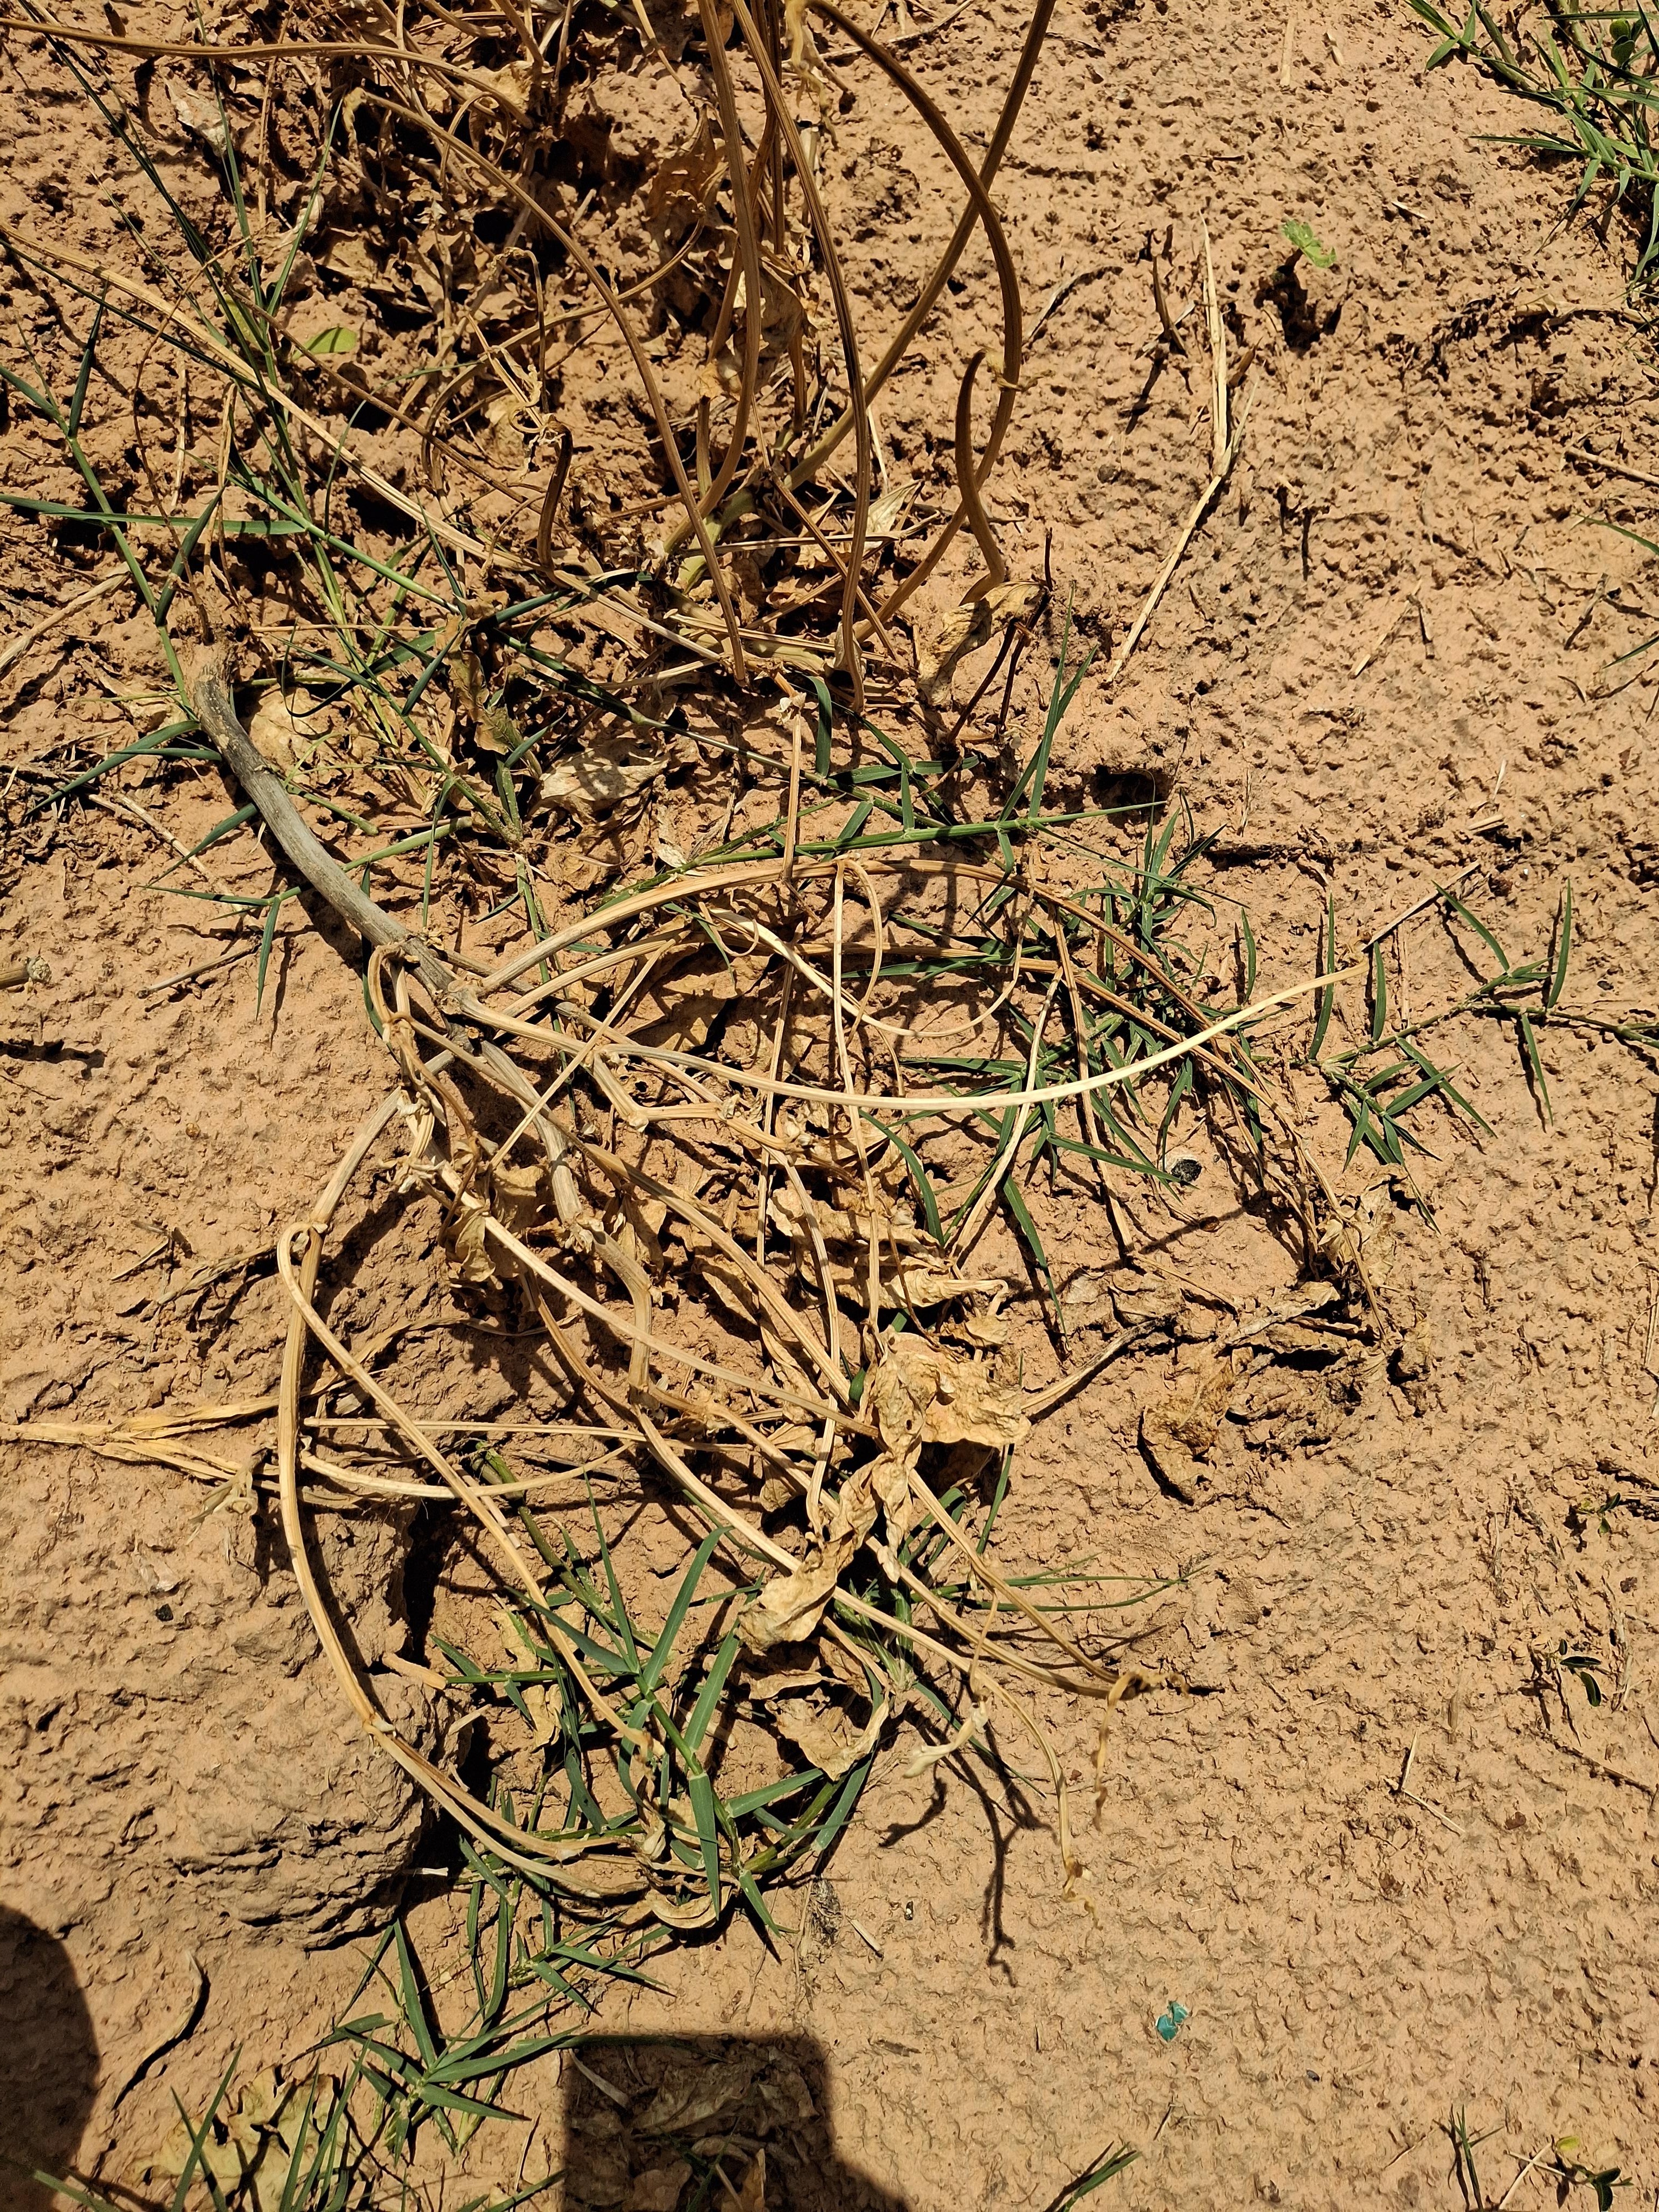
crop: cowpea
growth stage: harvest maturity
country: Nigeria
